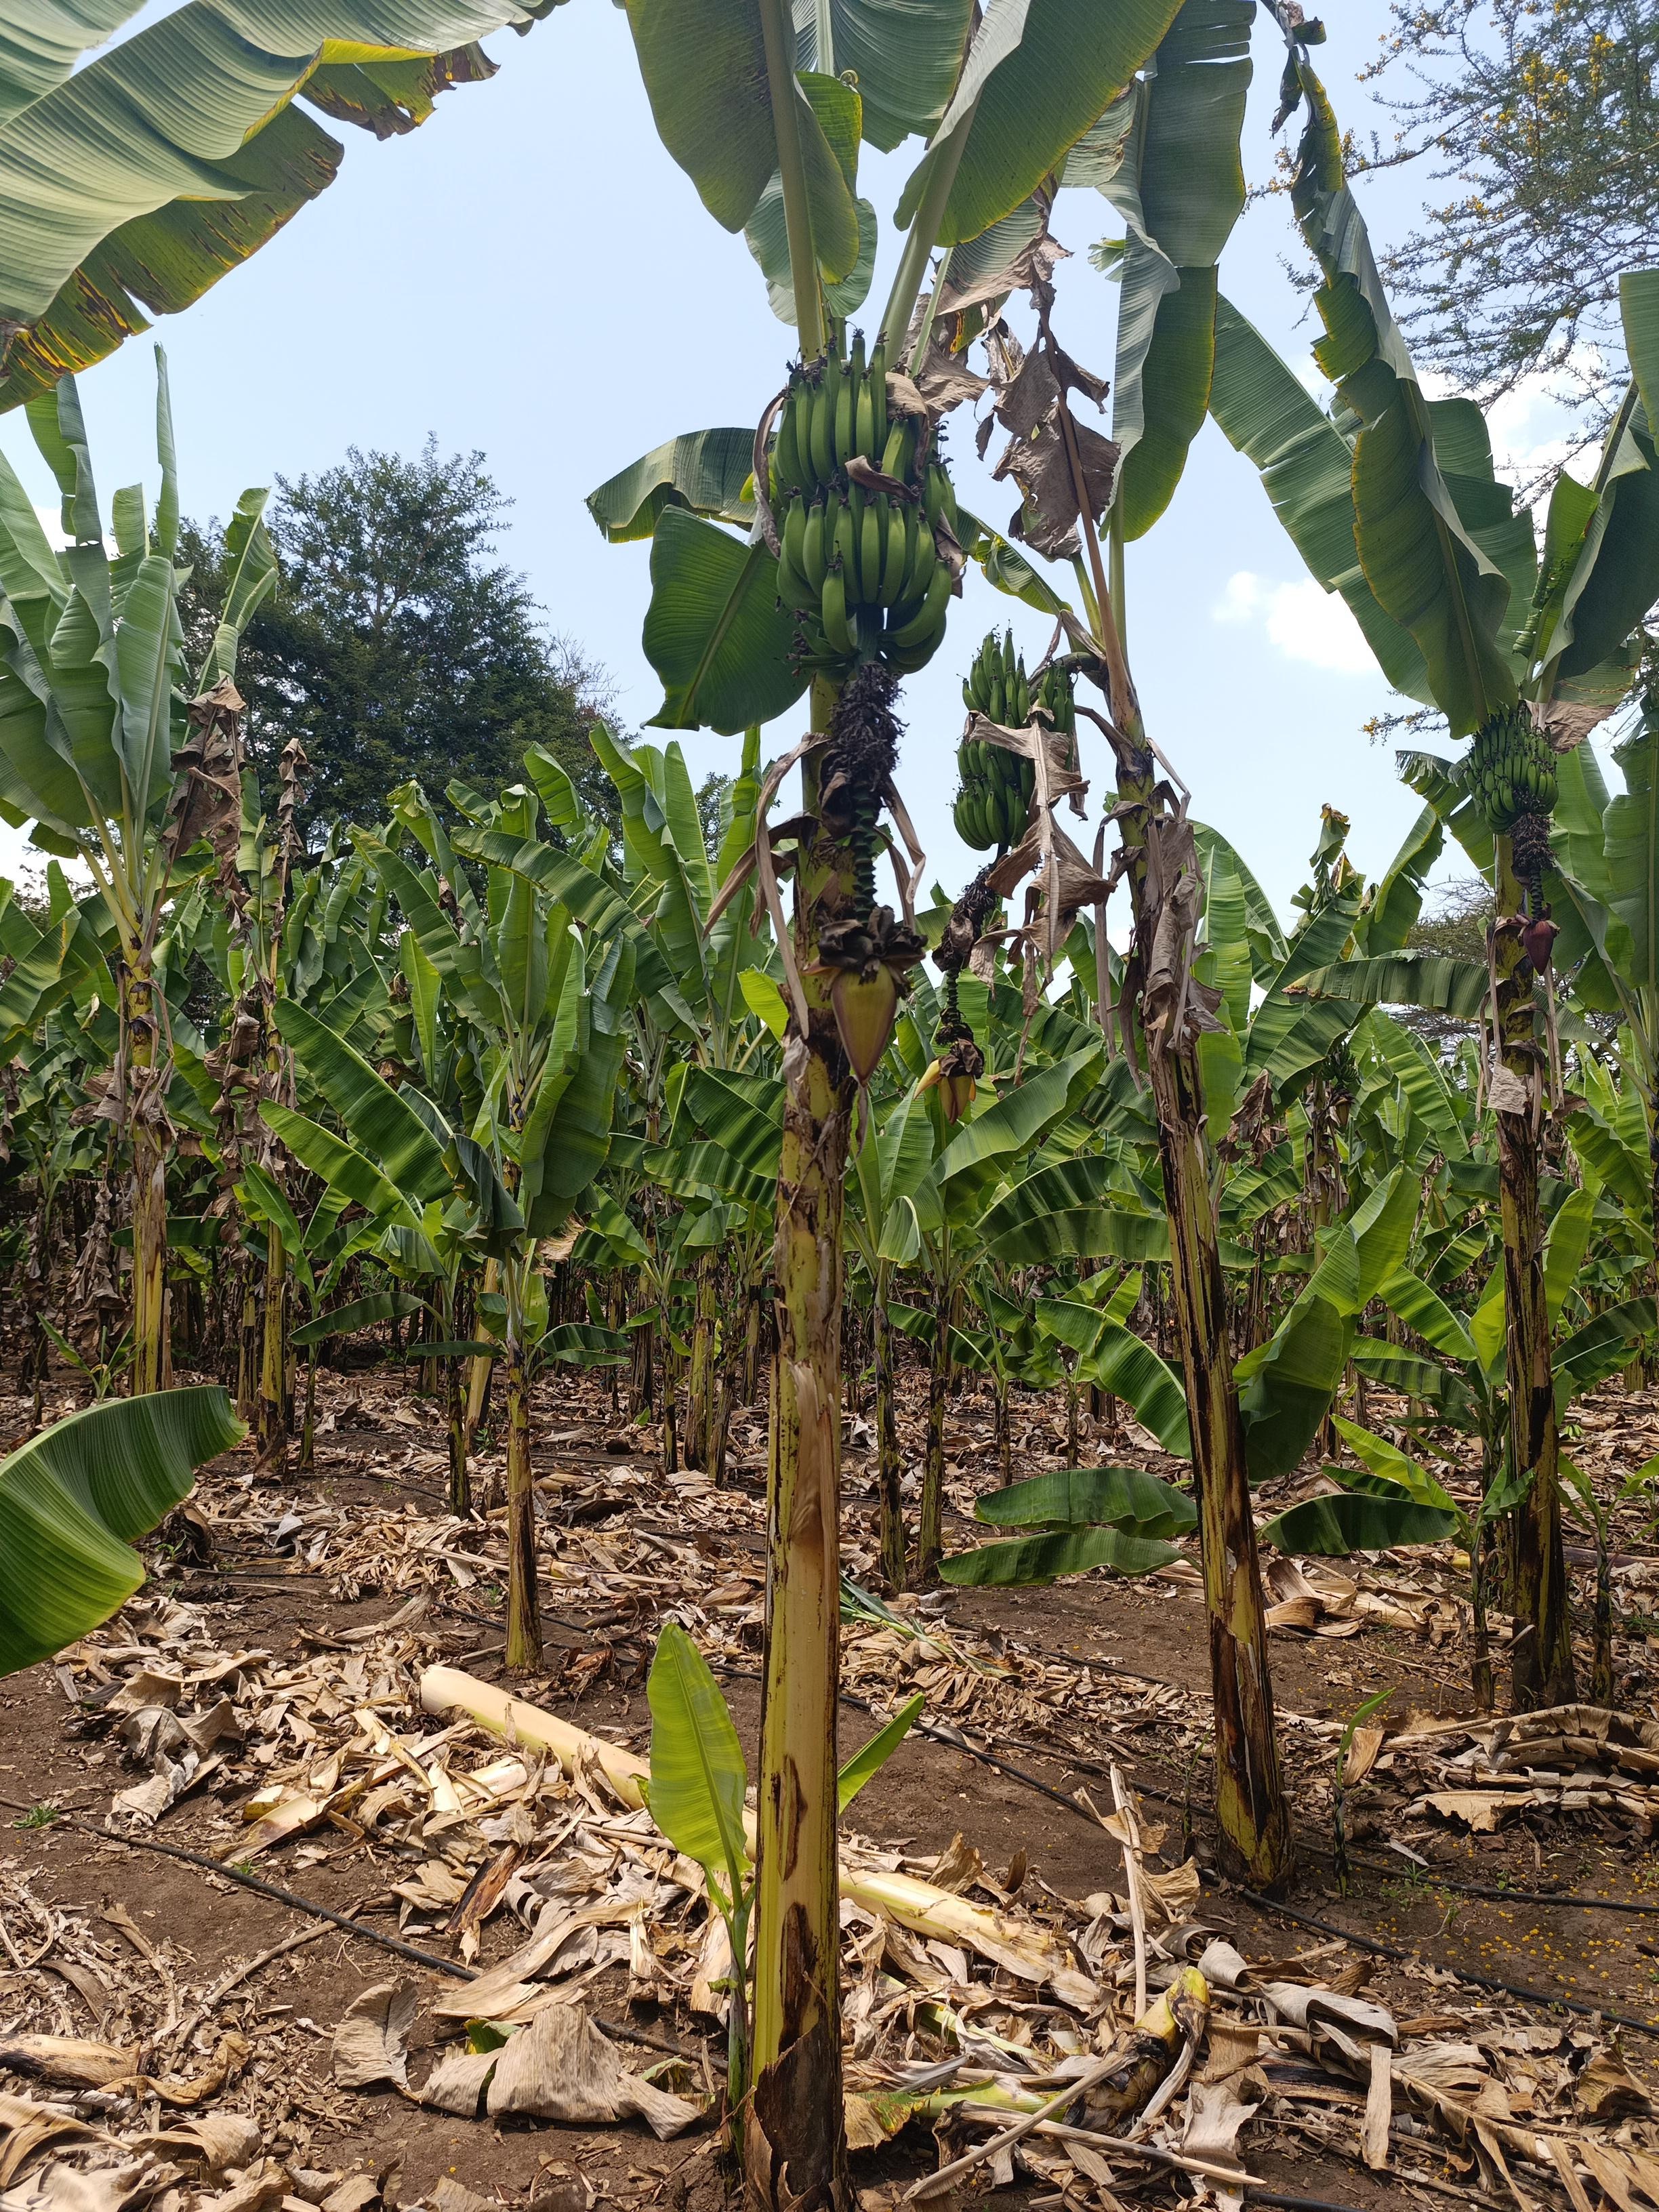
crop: banana
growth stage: development fruit
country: Tanzania
